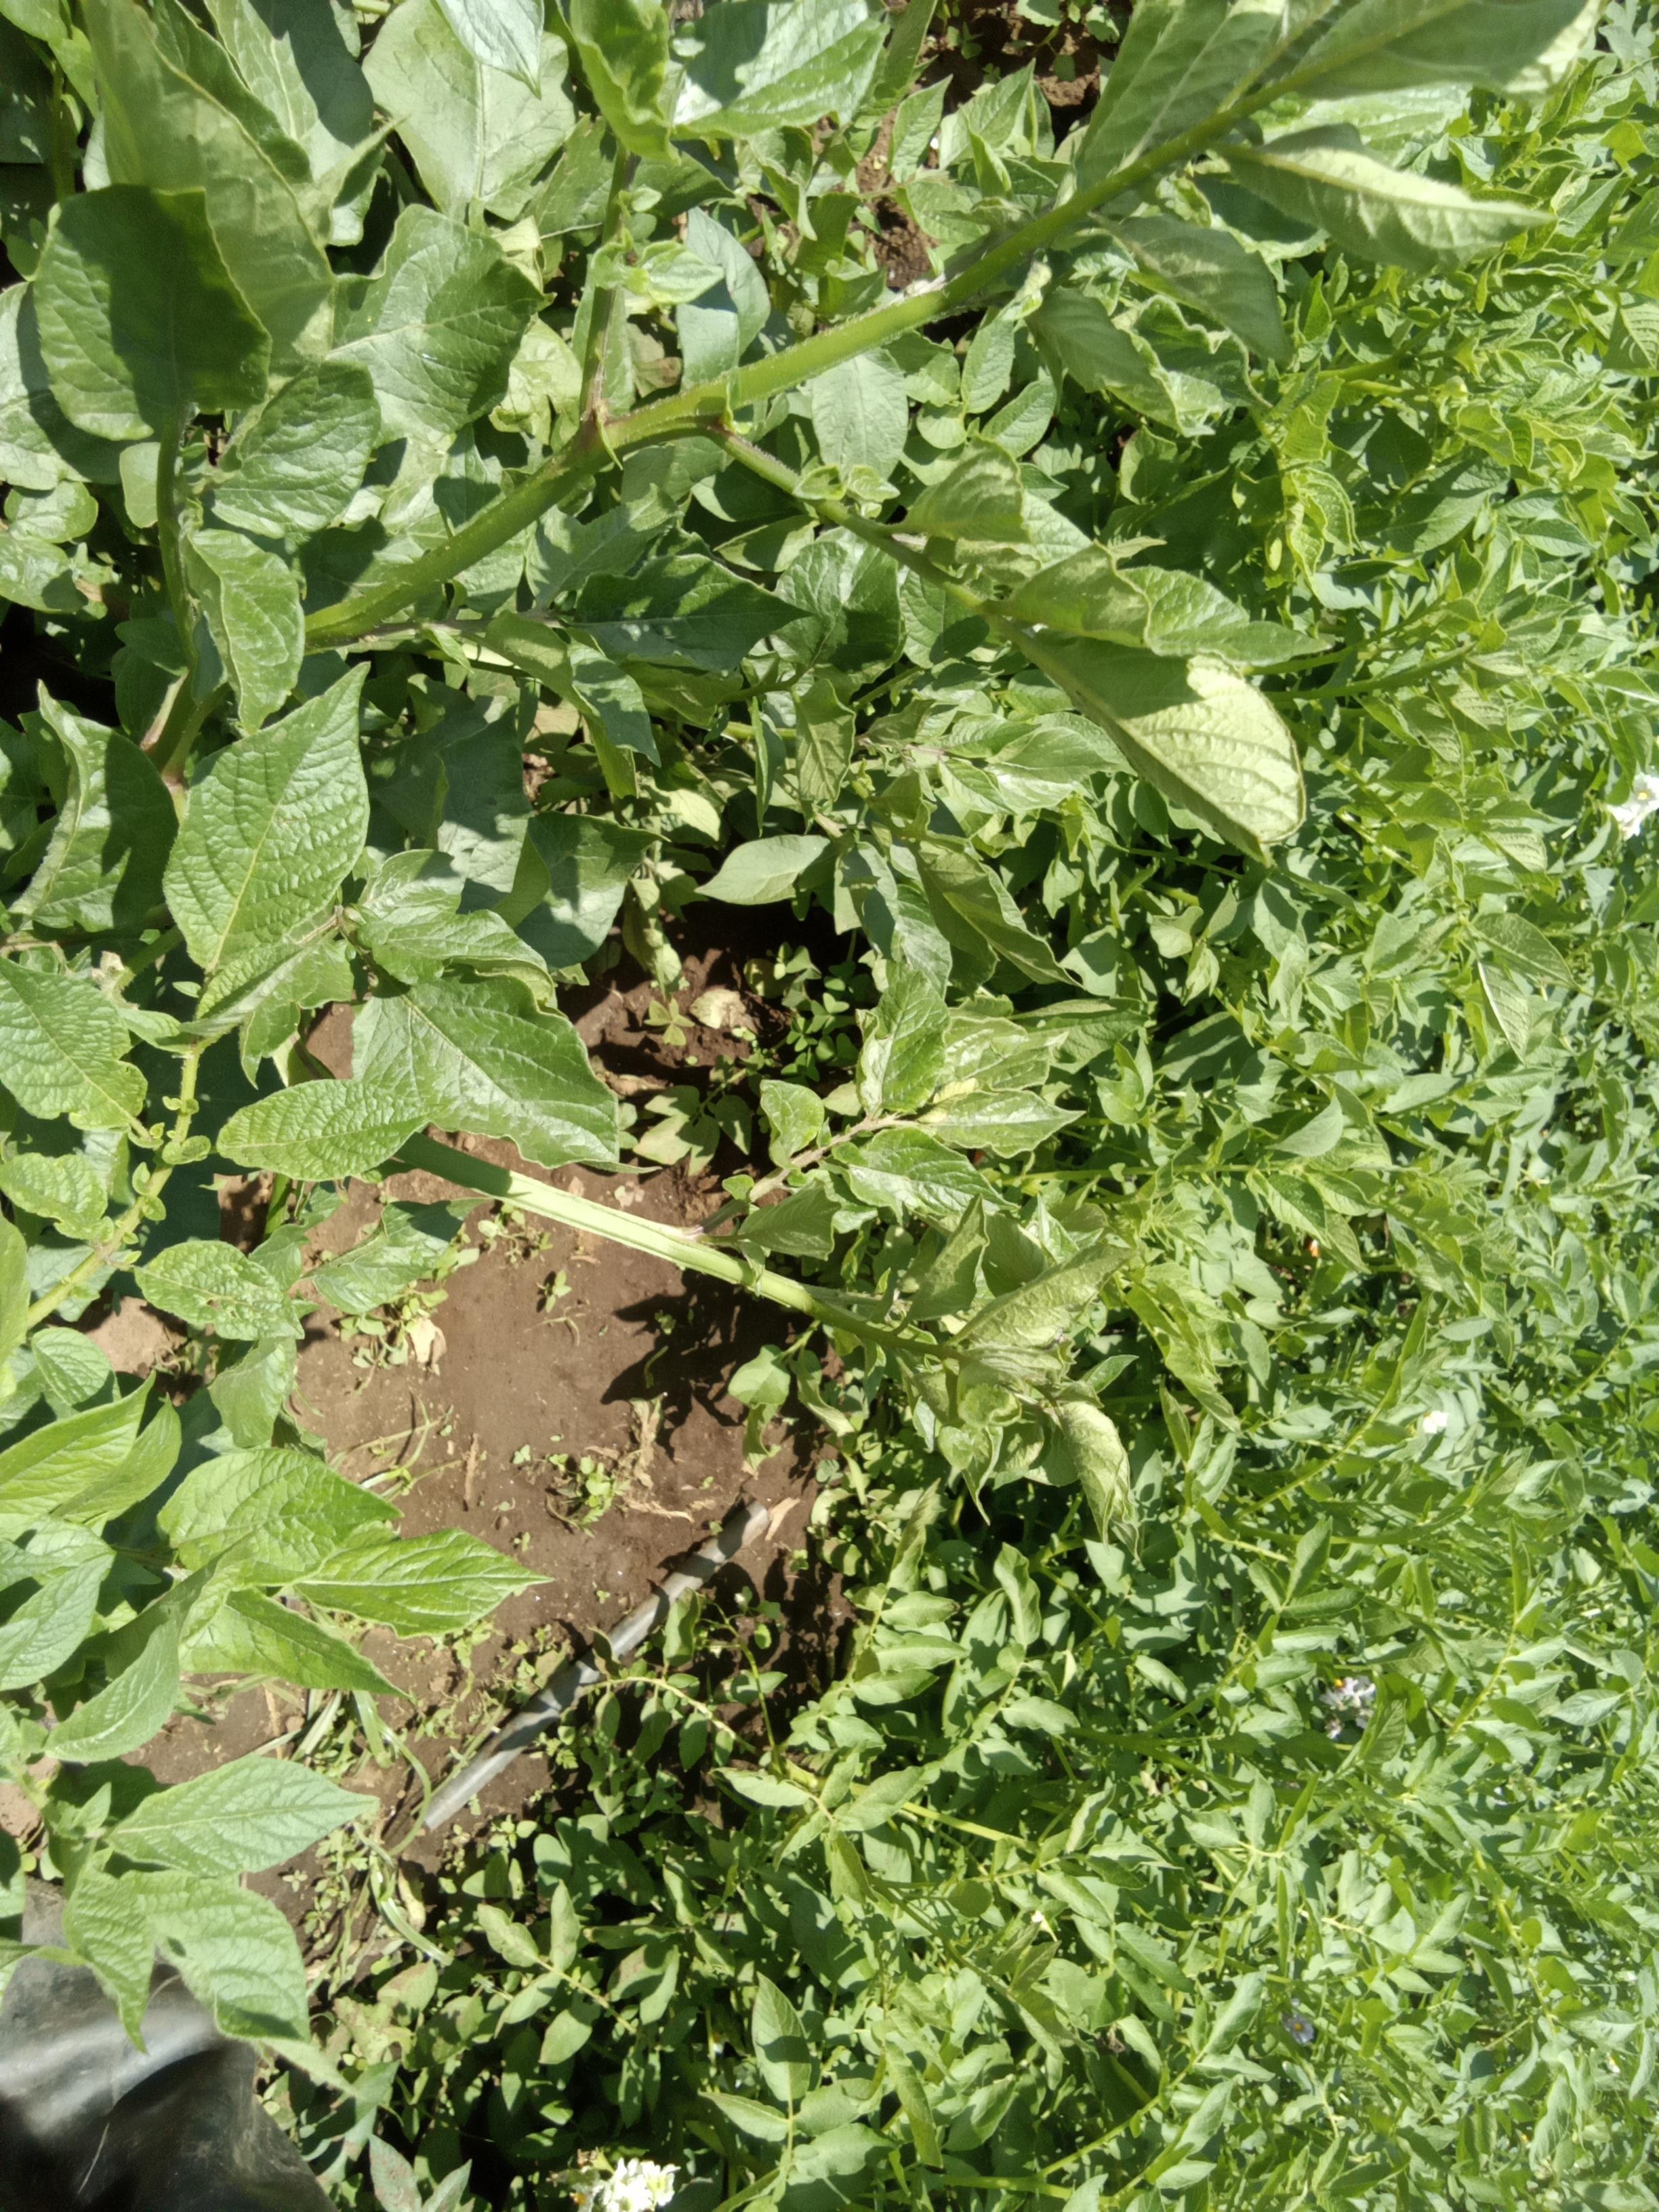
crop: potato
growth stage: vegetative
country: Kenya
